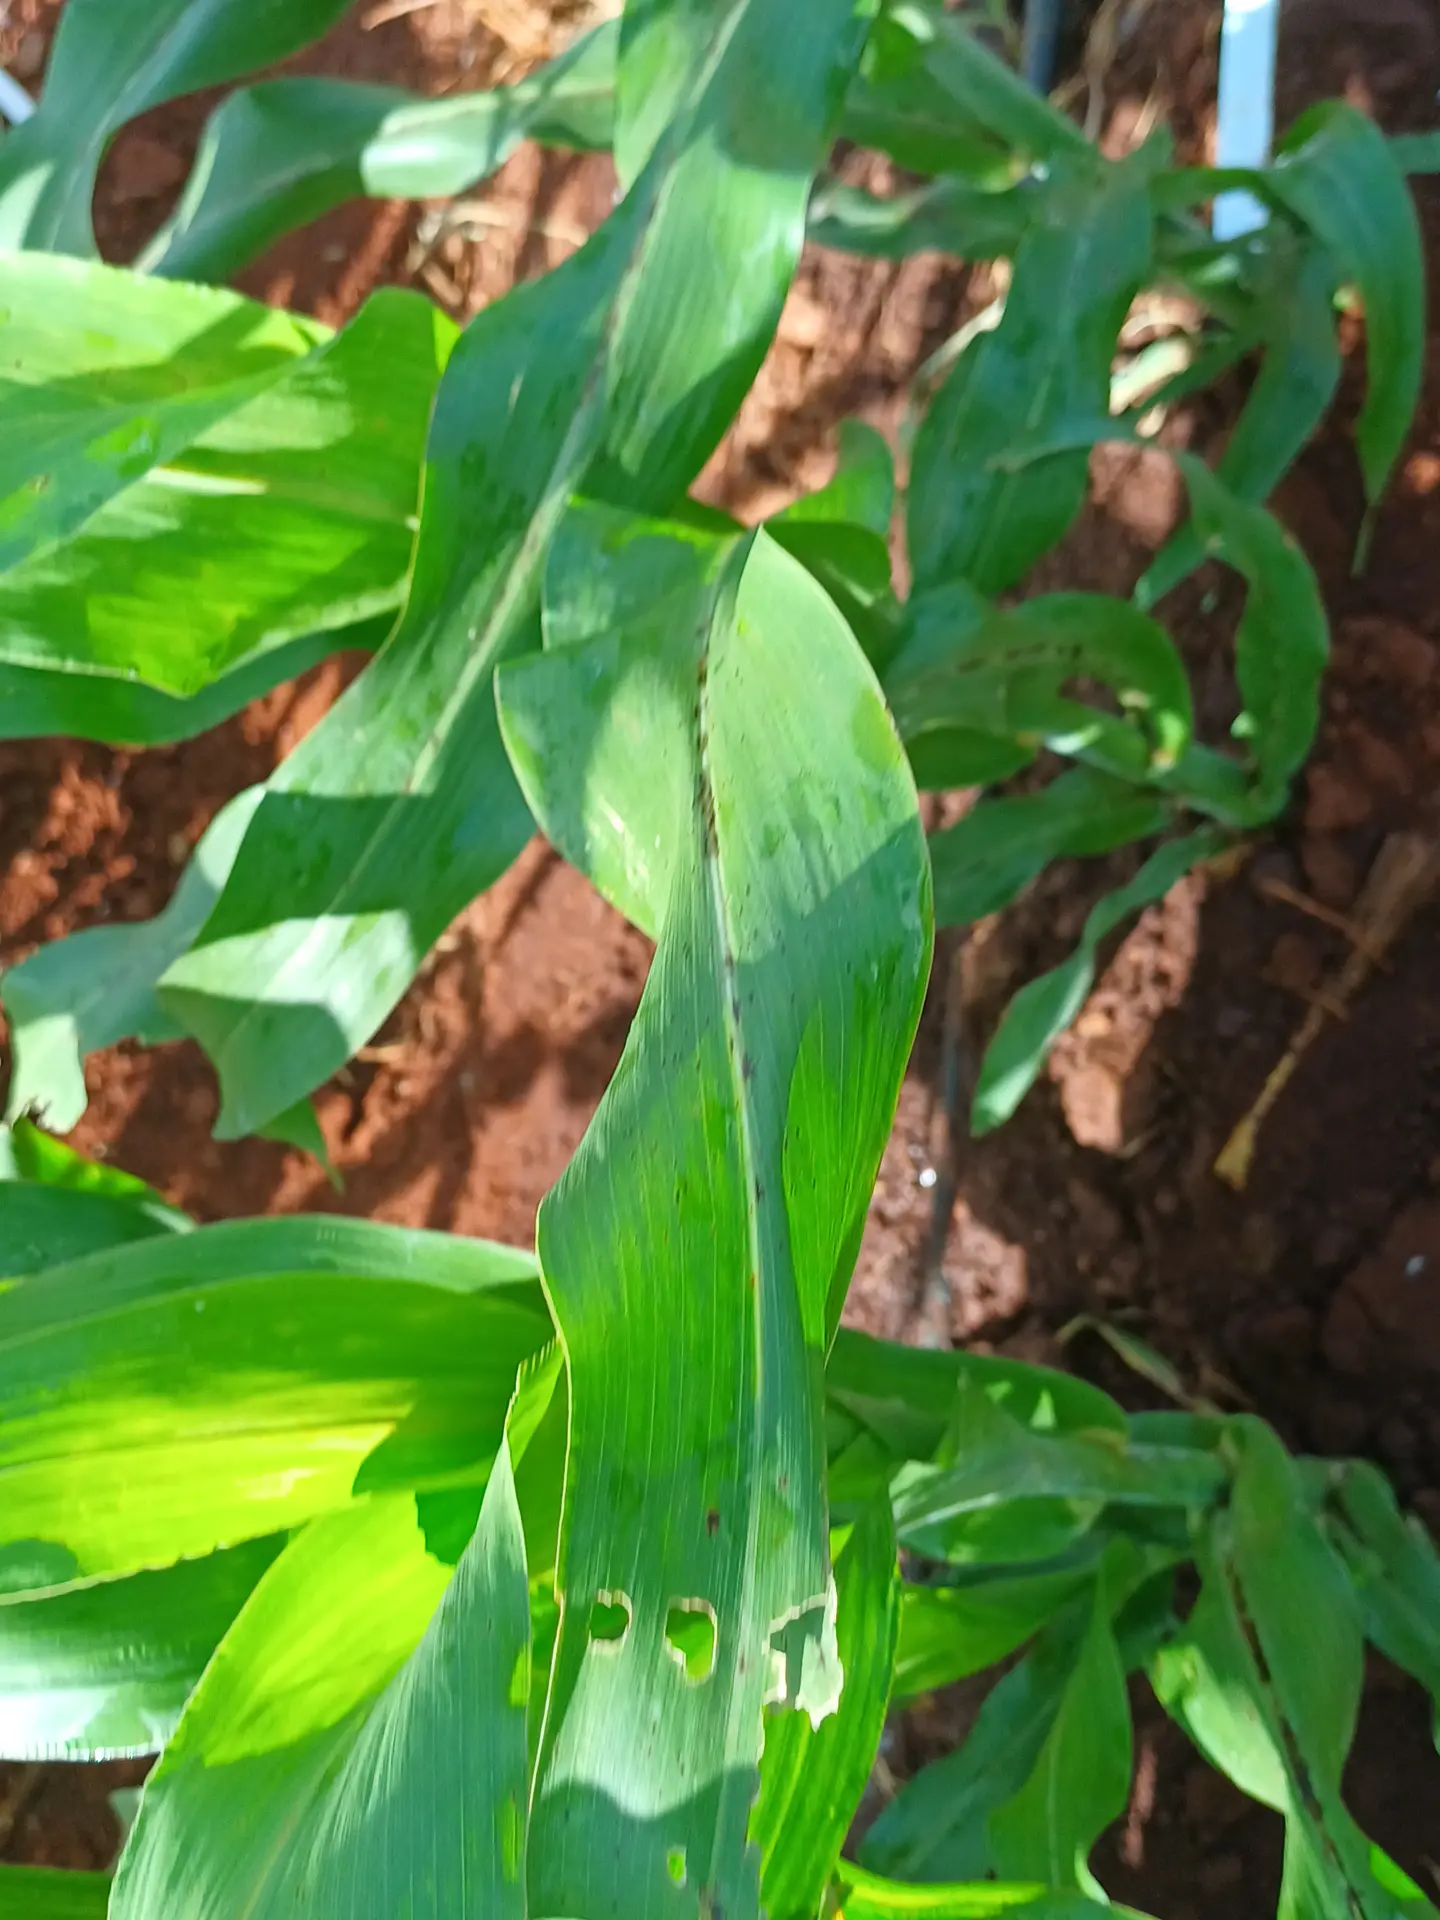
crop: sorghum
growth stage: vegetative
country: Kenya
